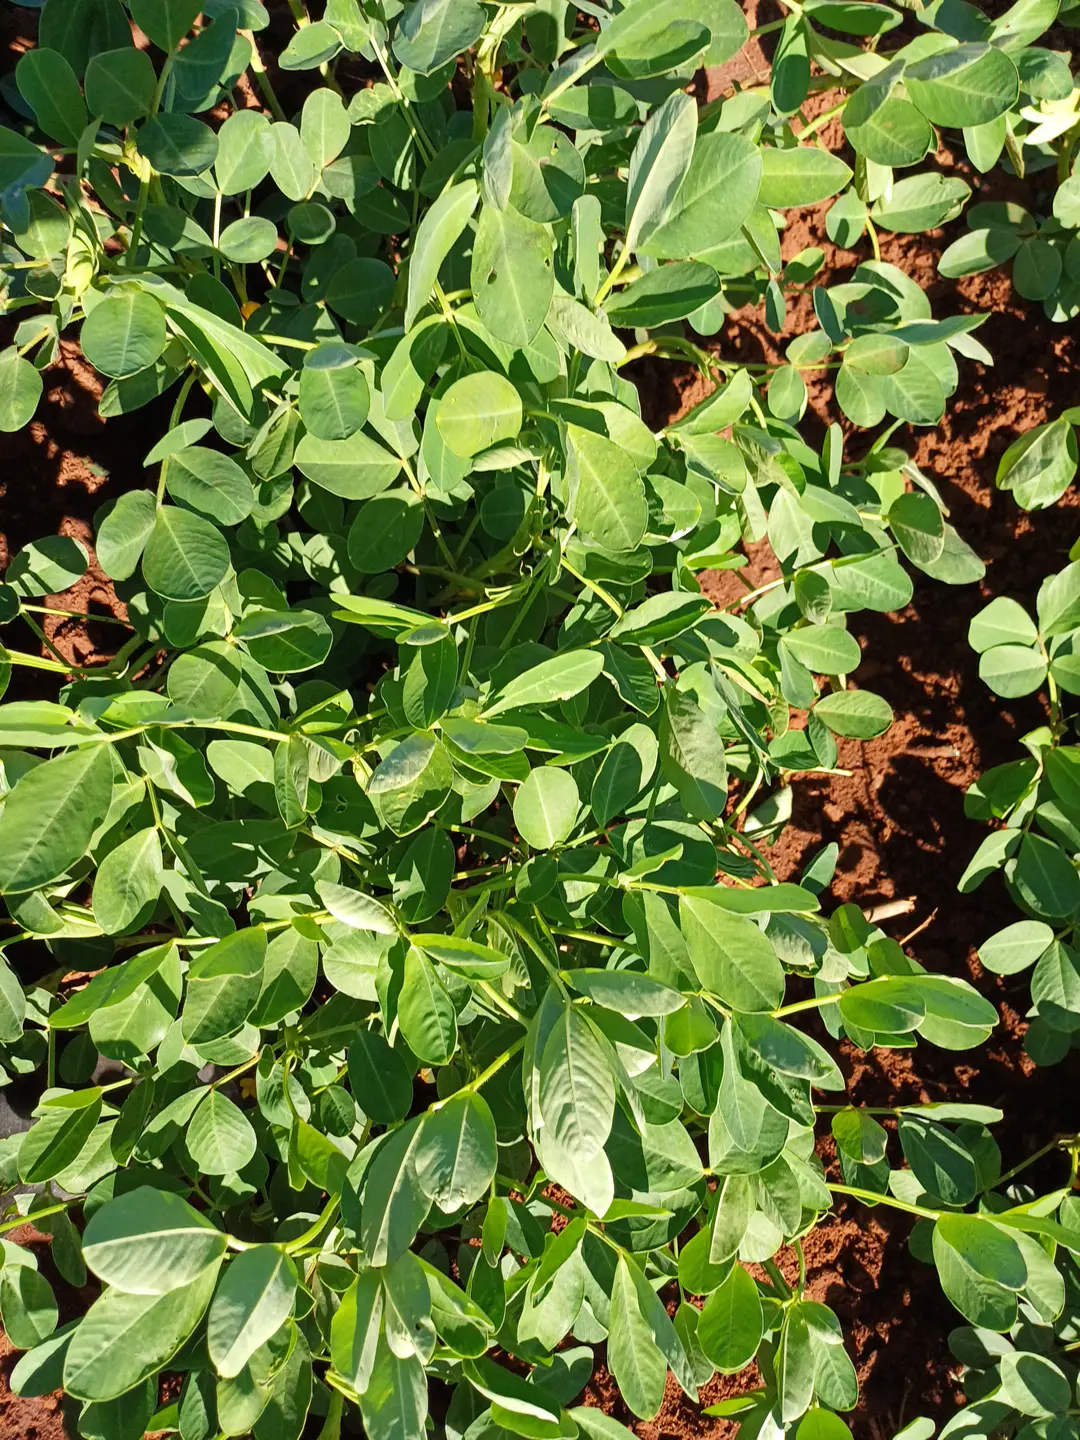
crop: groundnut
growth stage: flowering
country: Kenya
